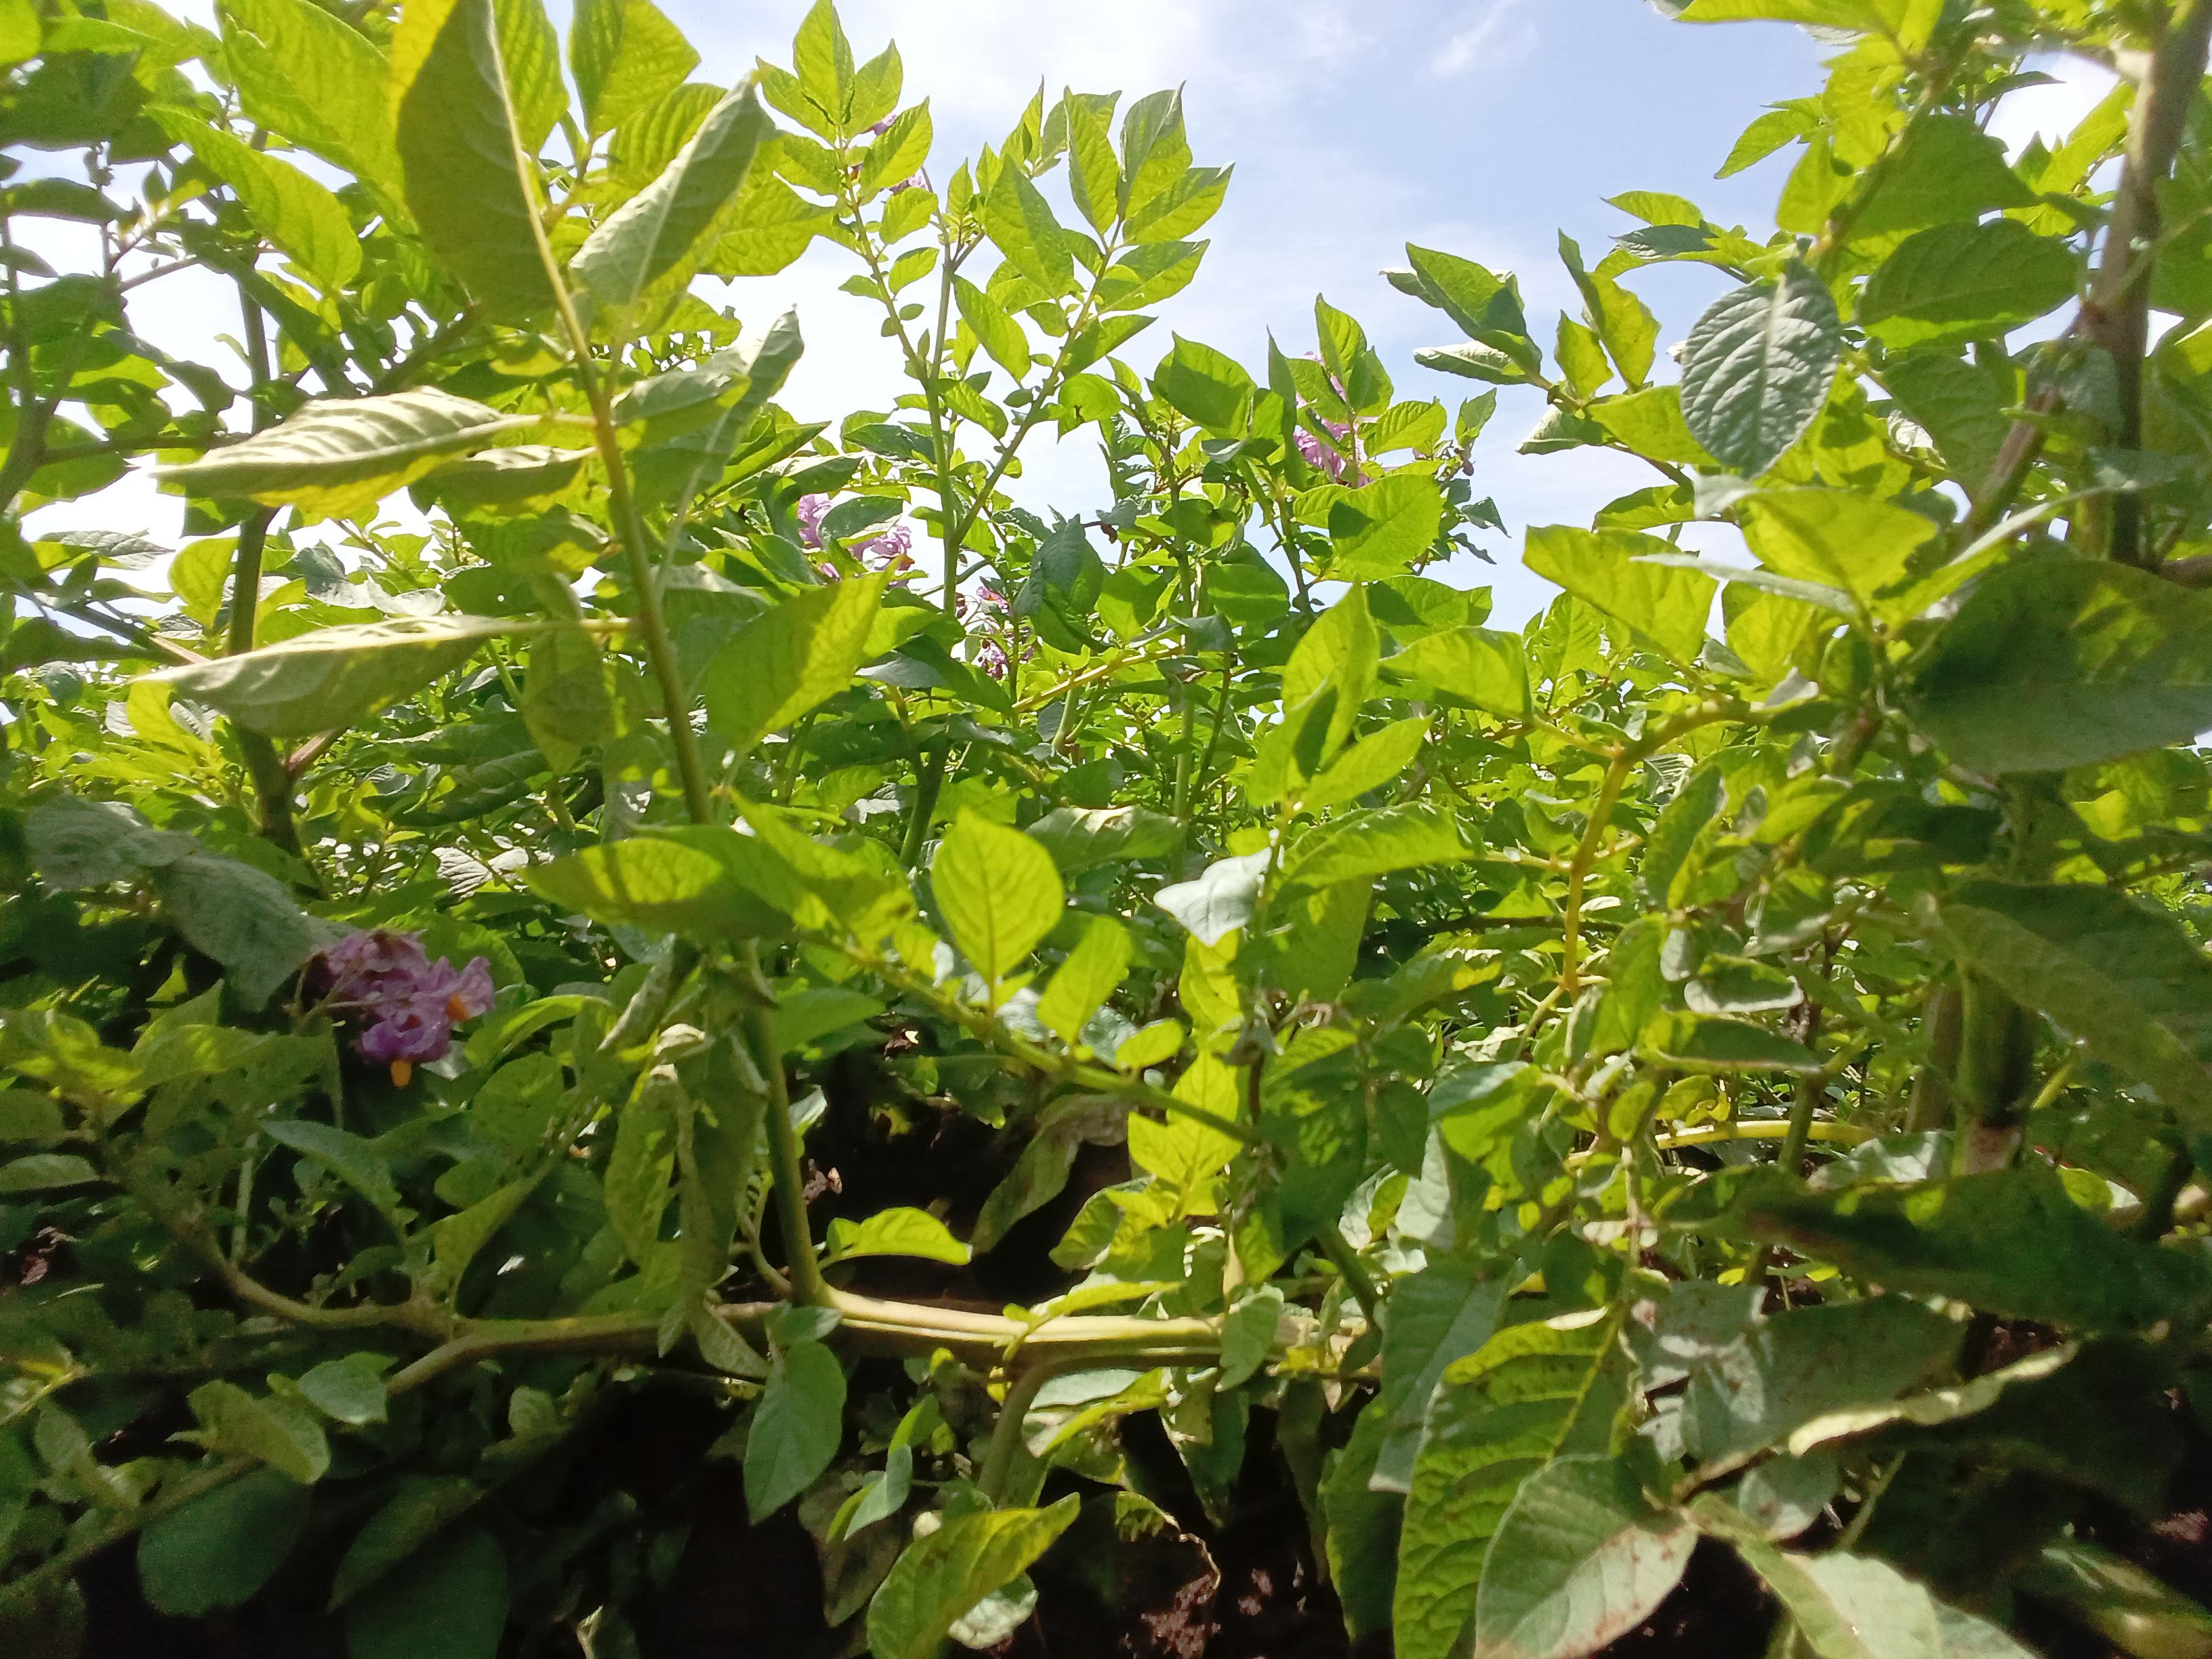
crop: potato
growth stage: flowering
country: Kenya
